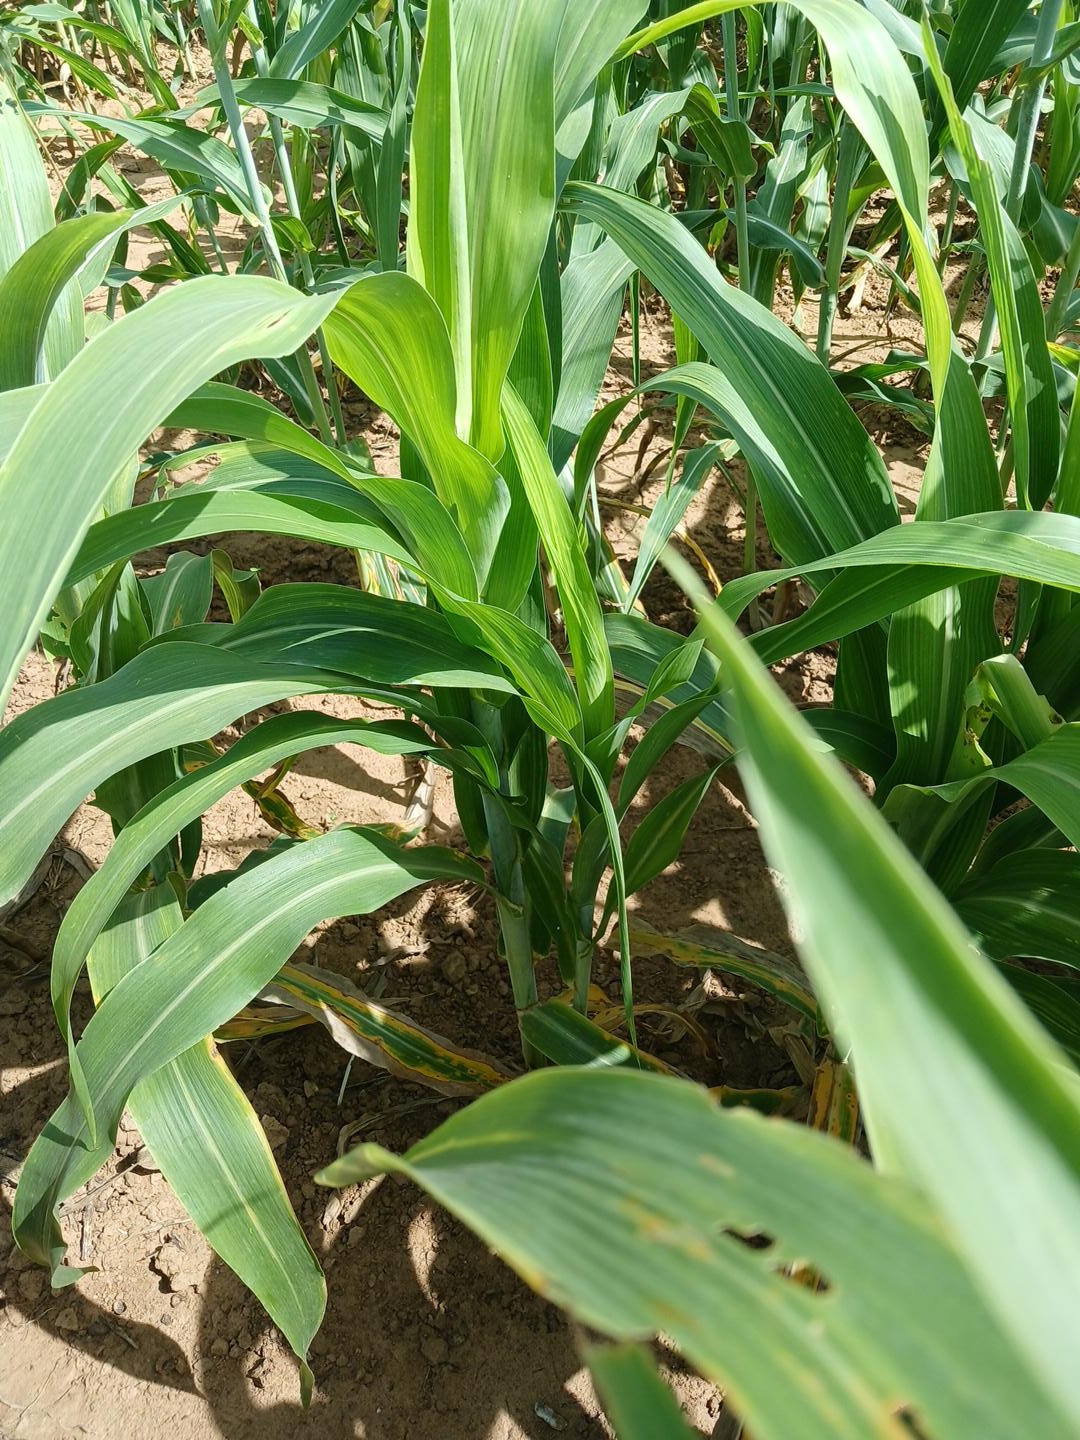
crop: sorghum
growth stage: vegetative
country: Senegal
